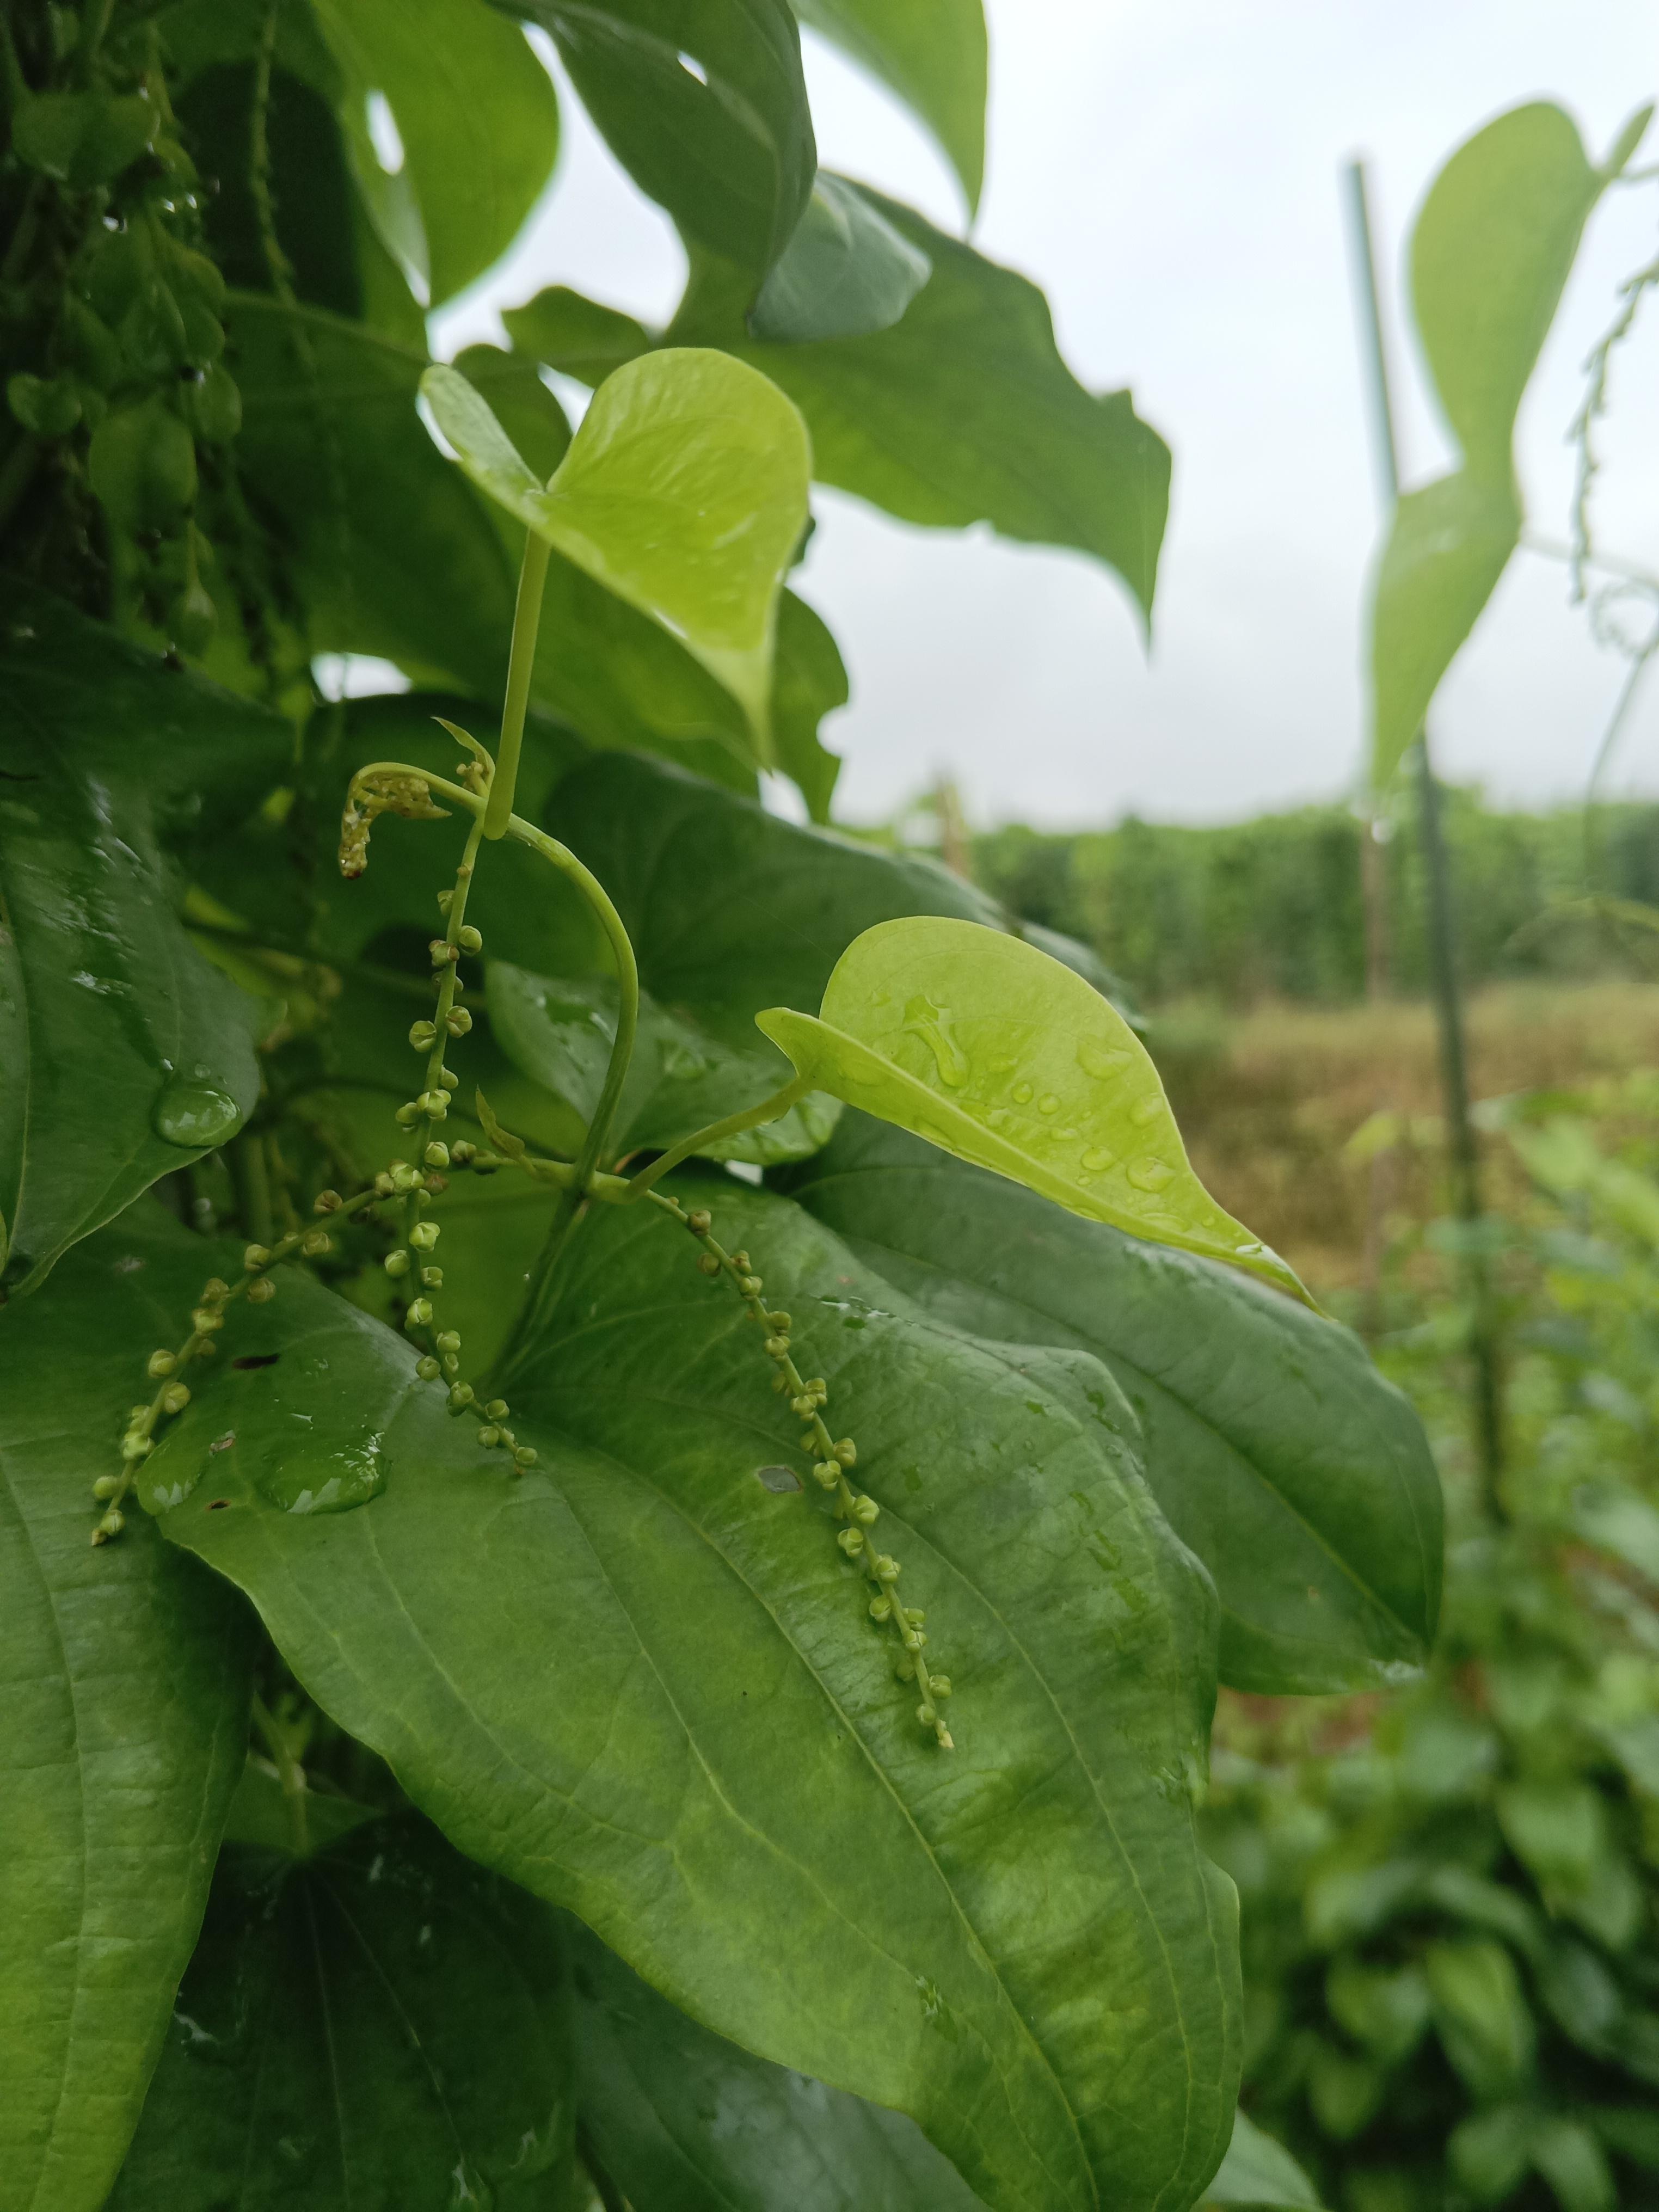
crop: yam
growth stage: flowering
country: Nigeria
